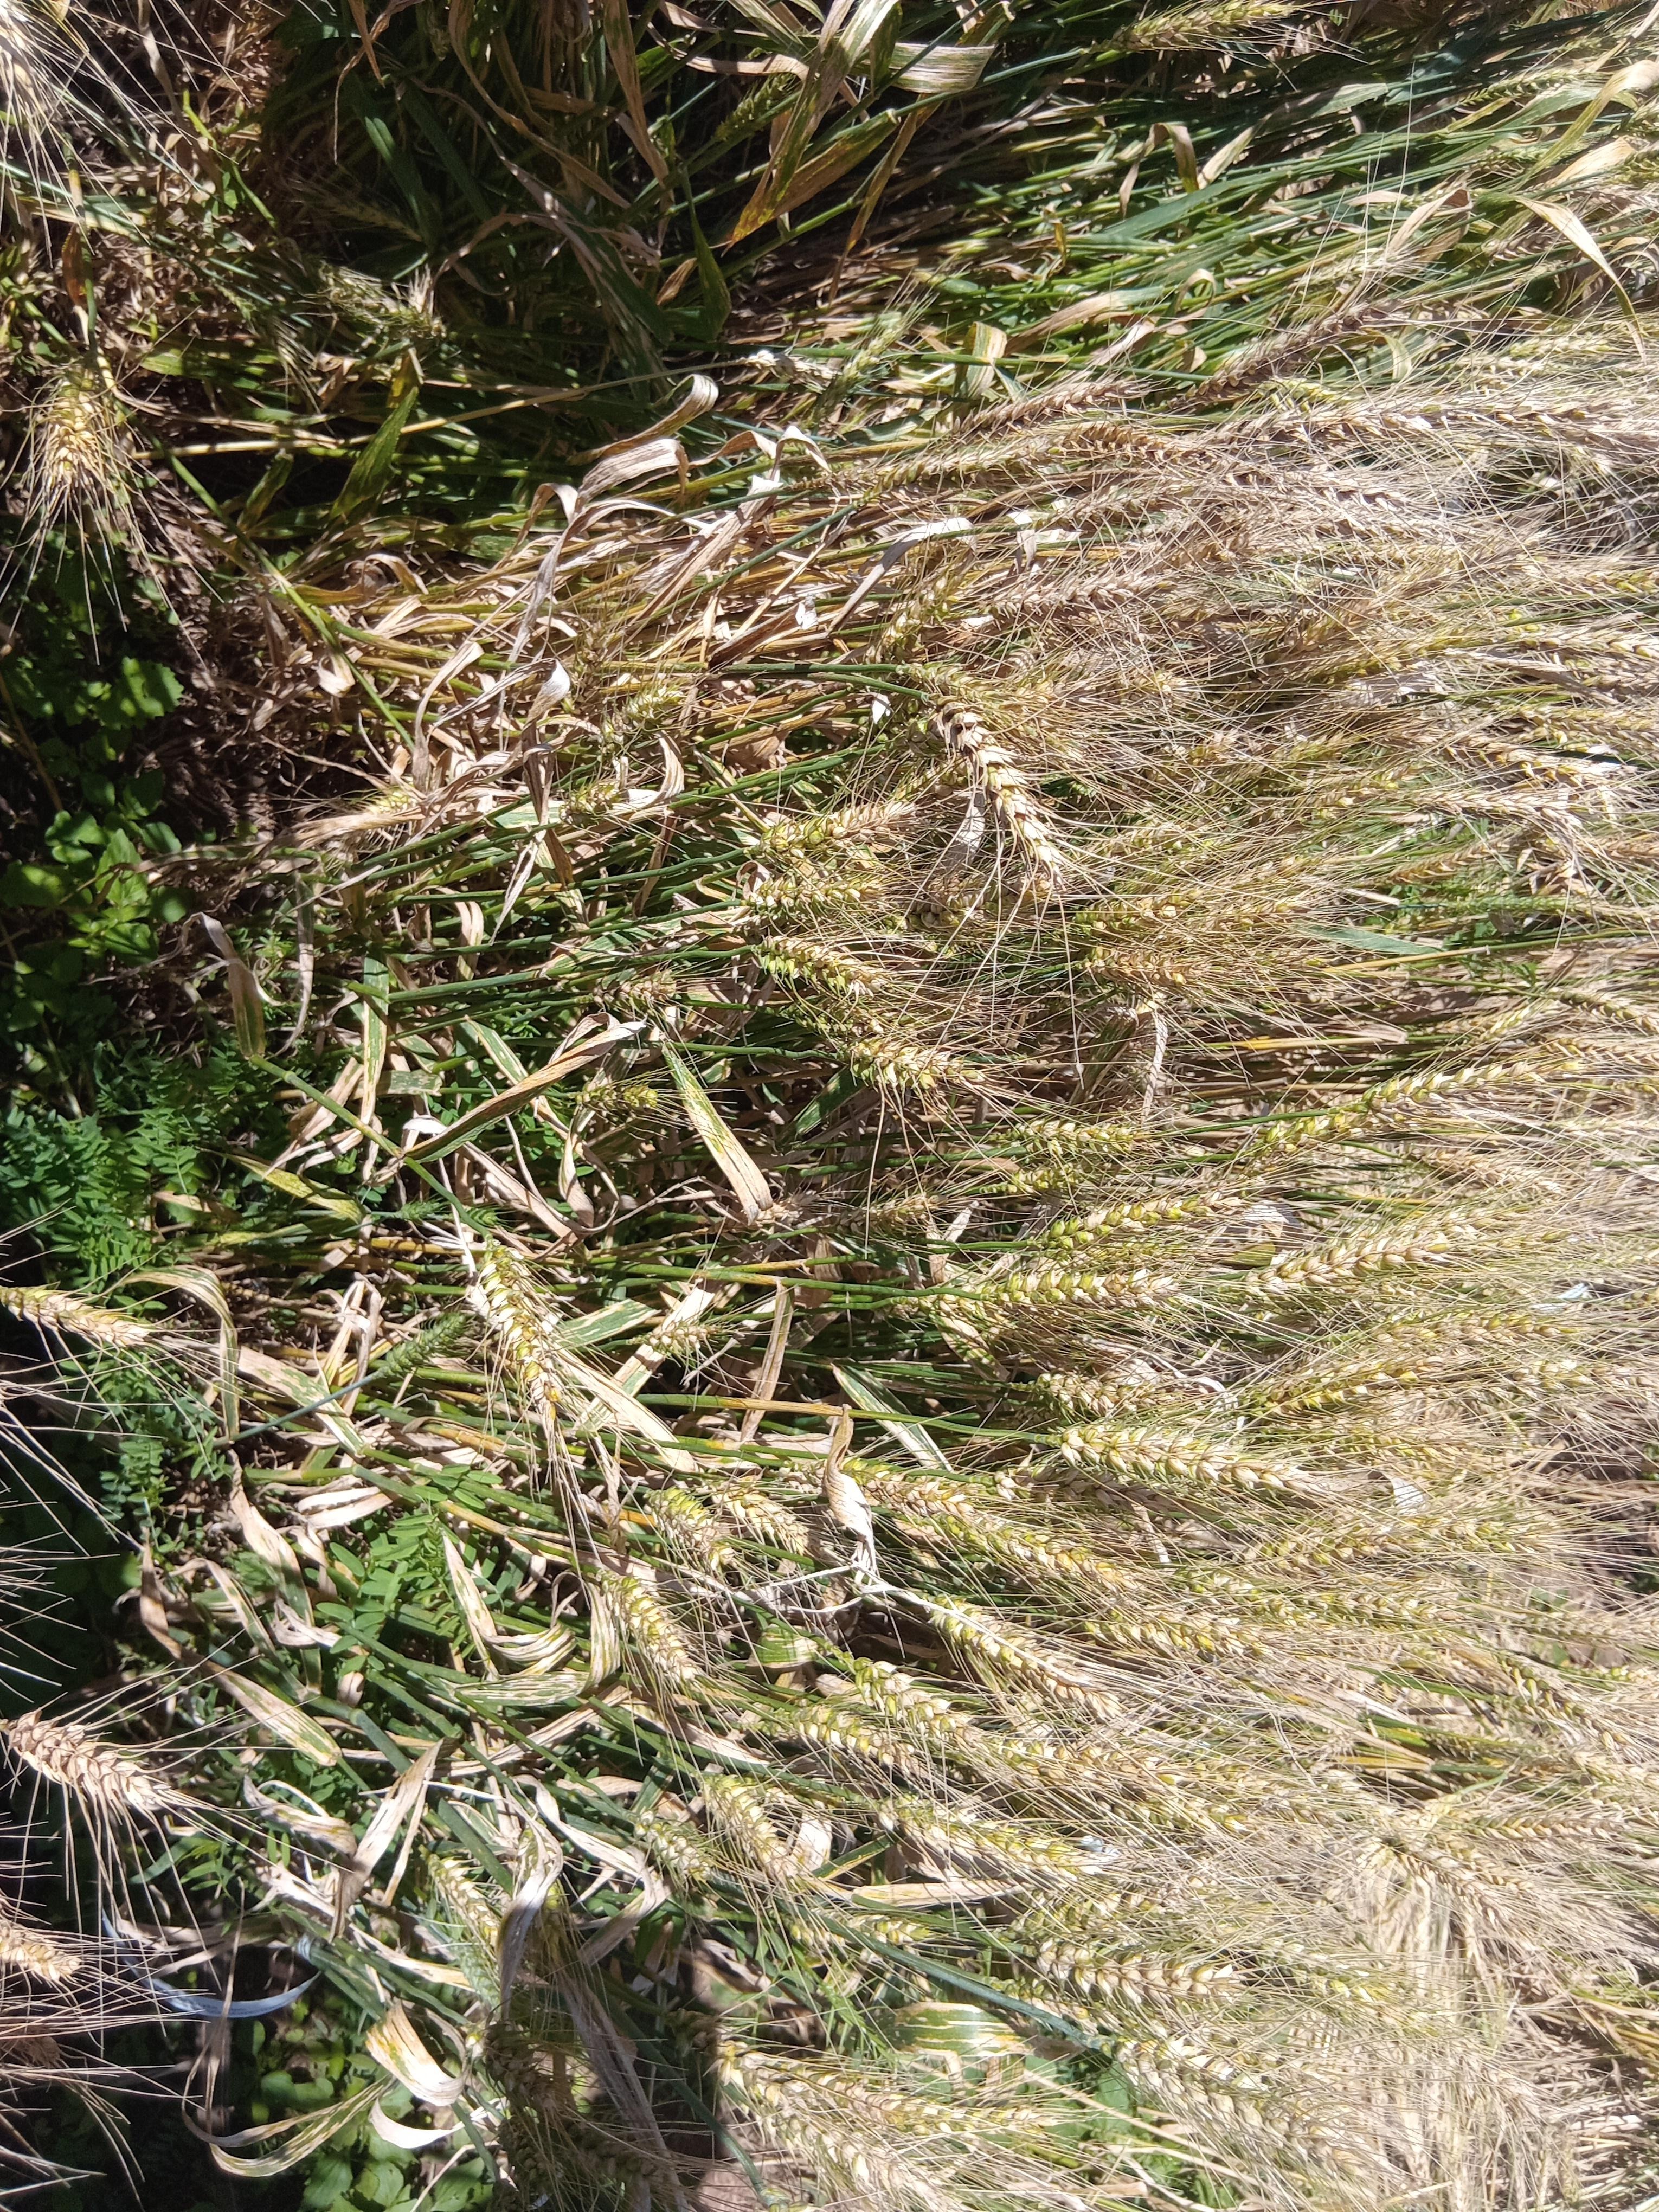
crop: wheat
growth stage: maturity
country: Kenya
